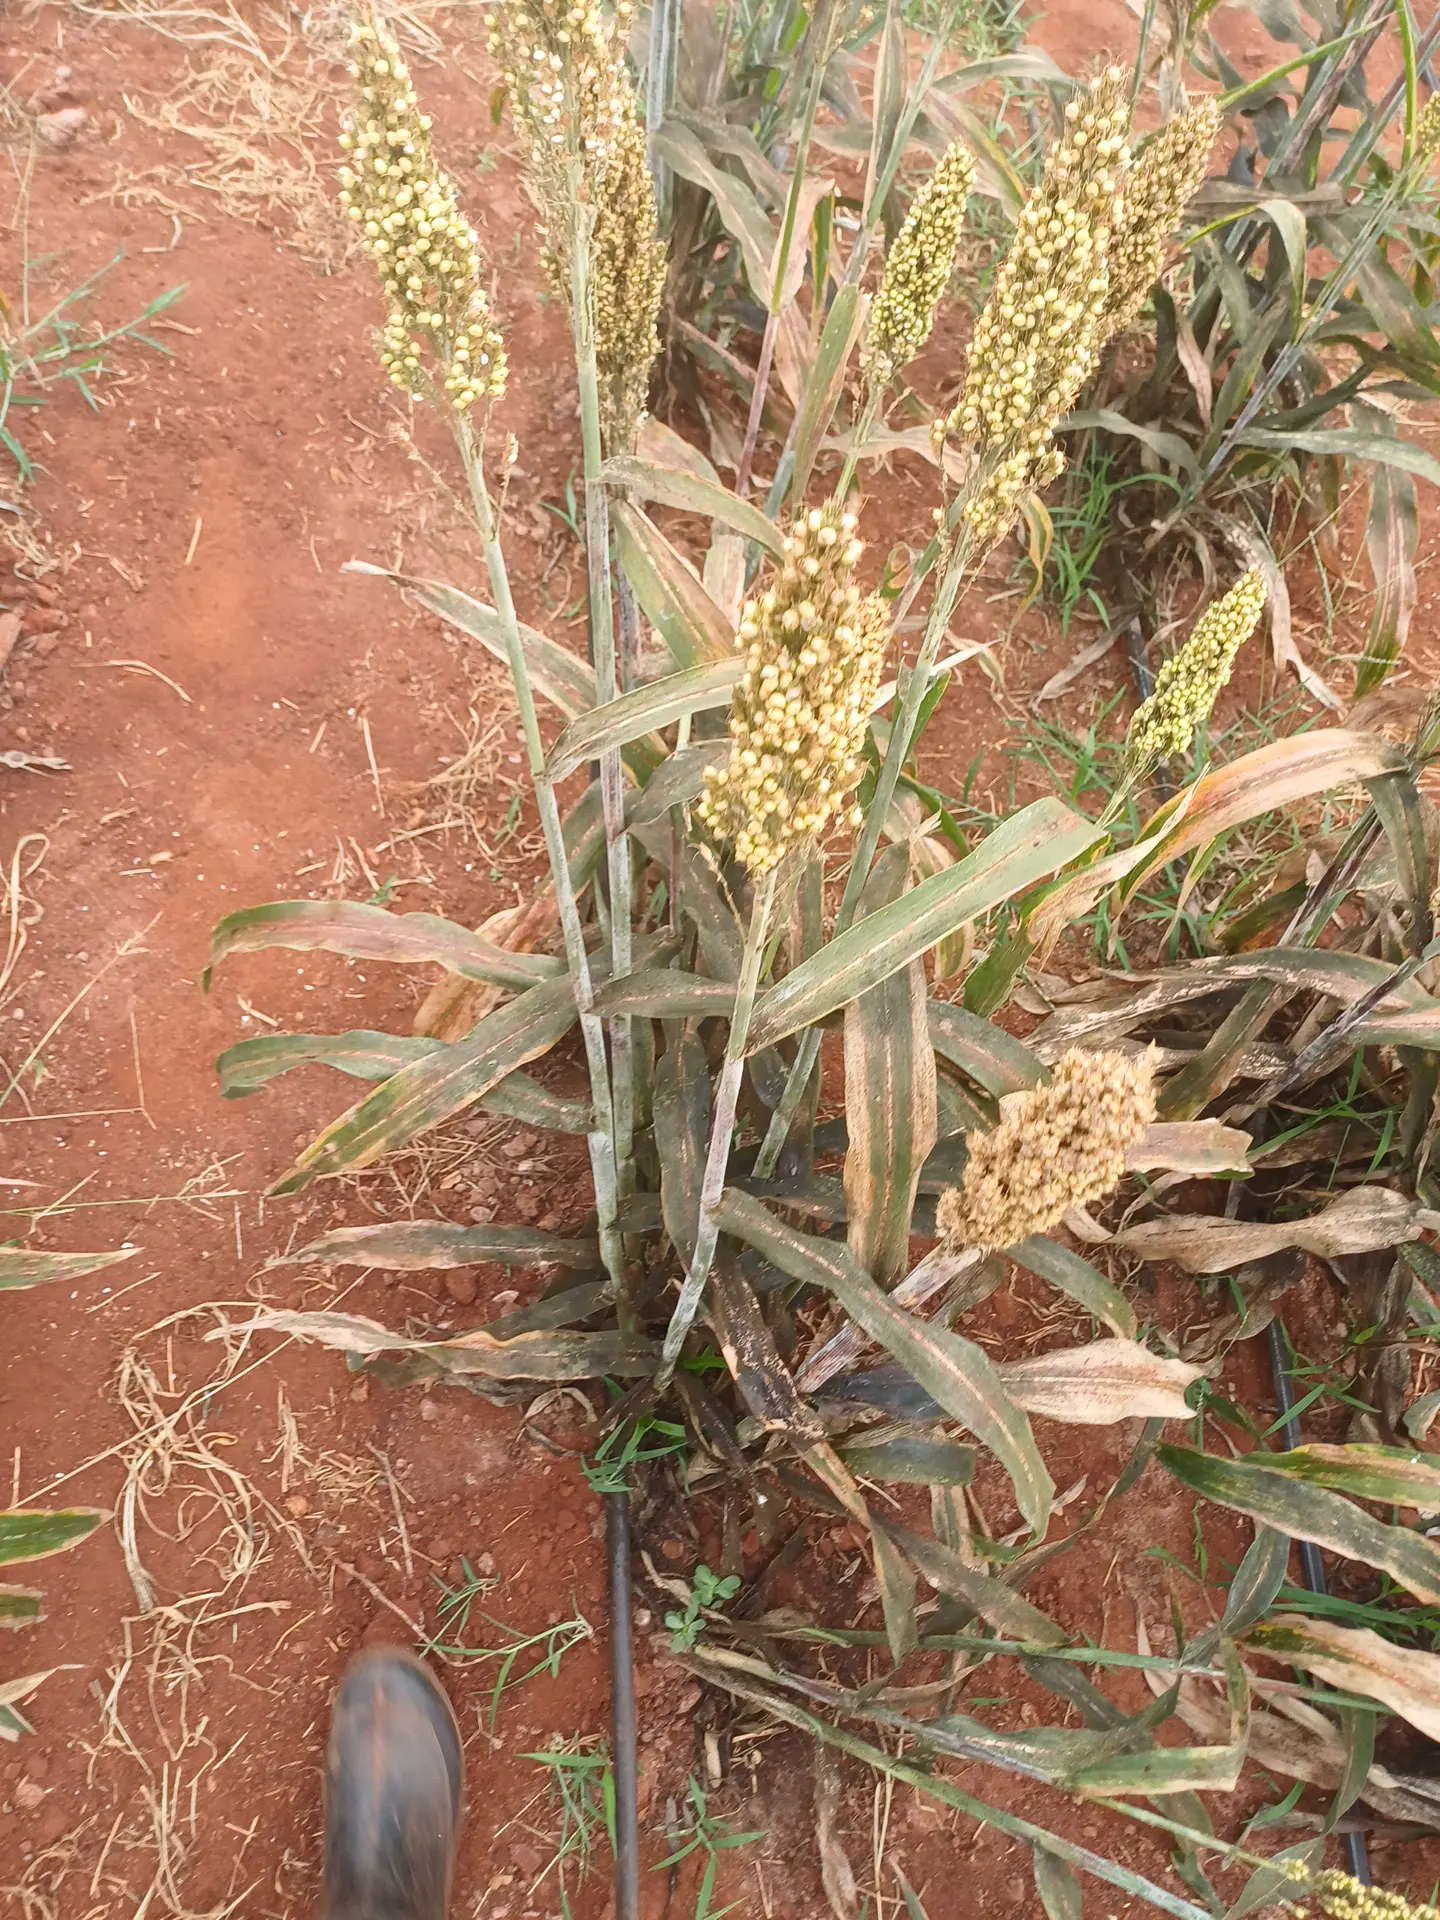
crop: sorghum
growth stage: maturity
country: Kenya
